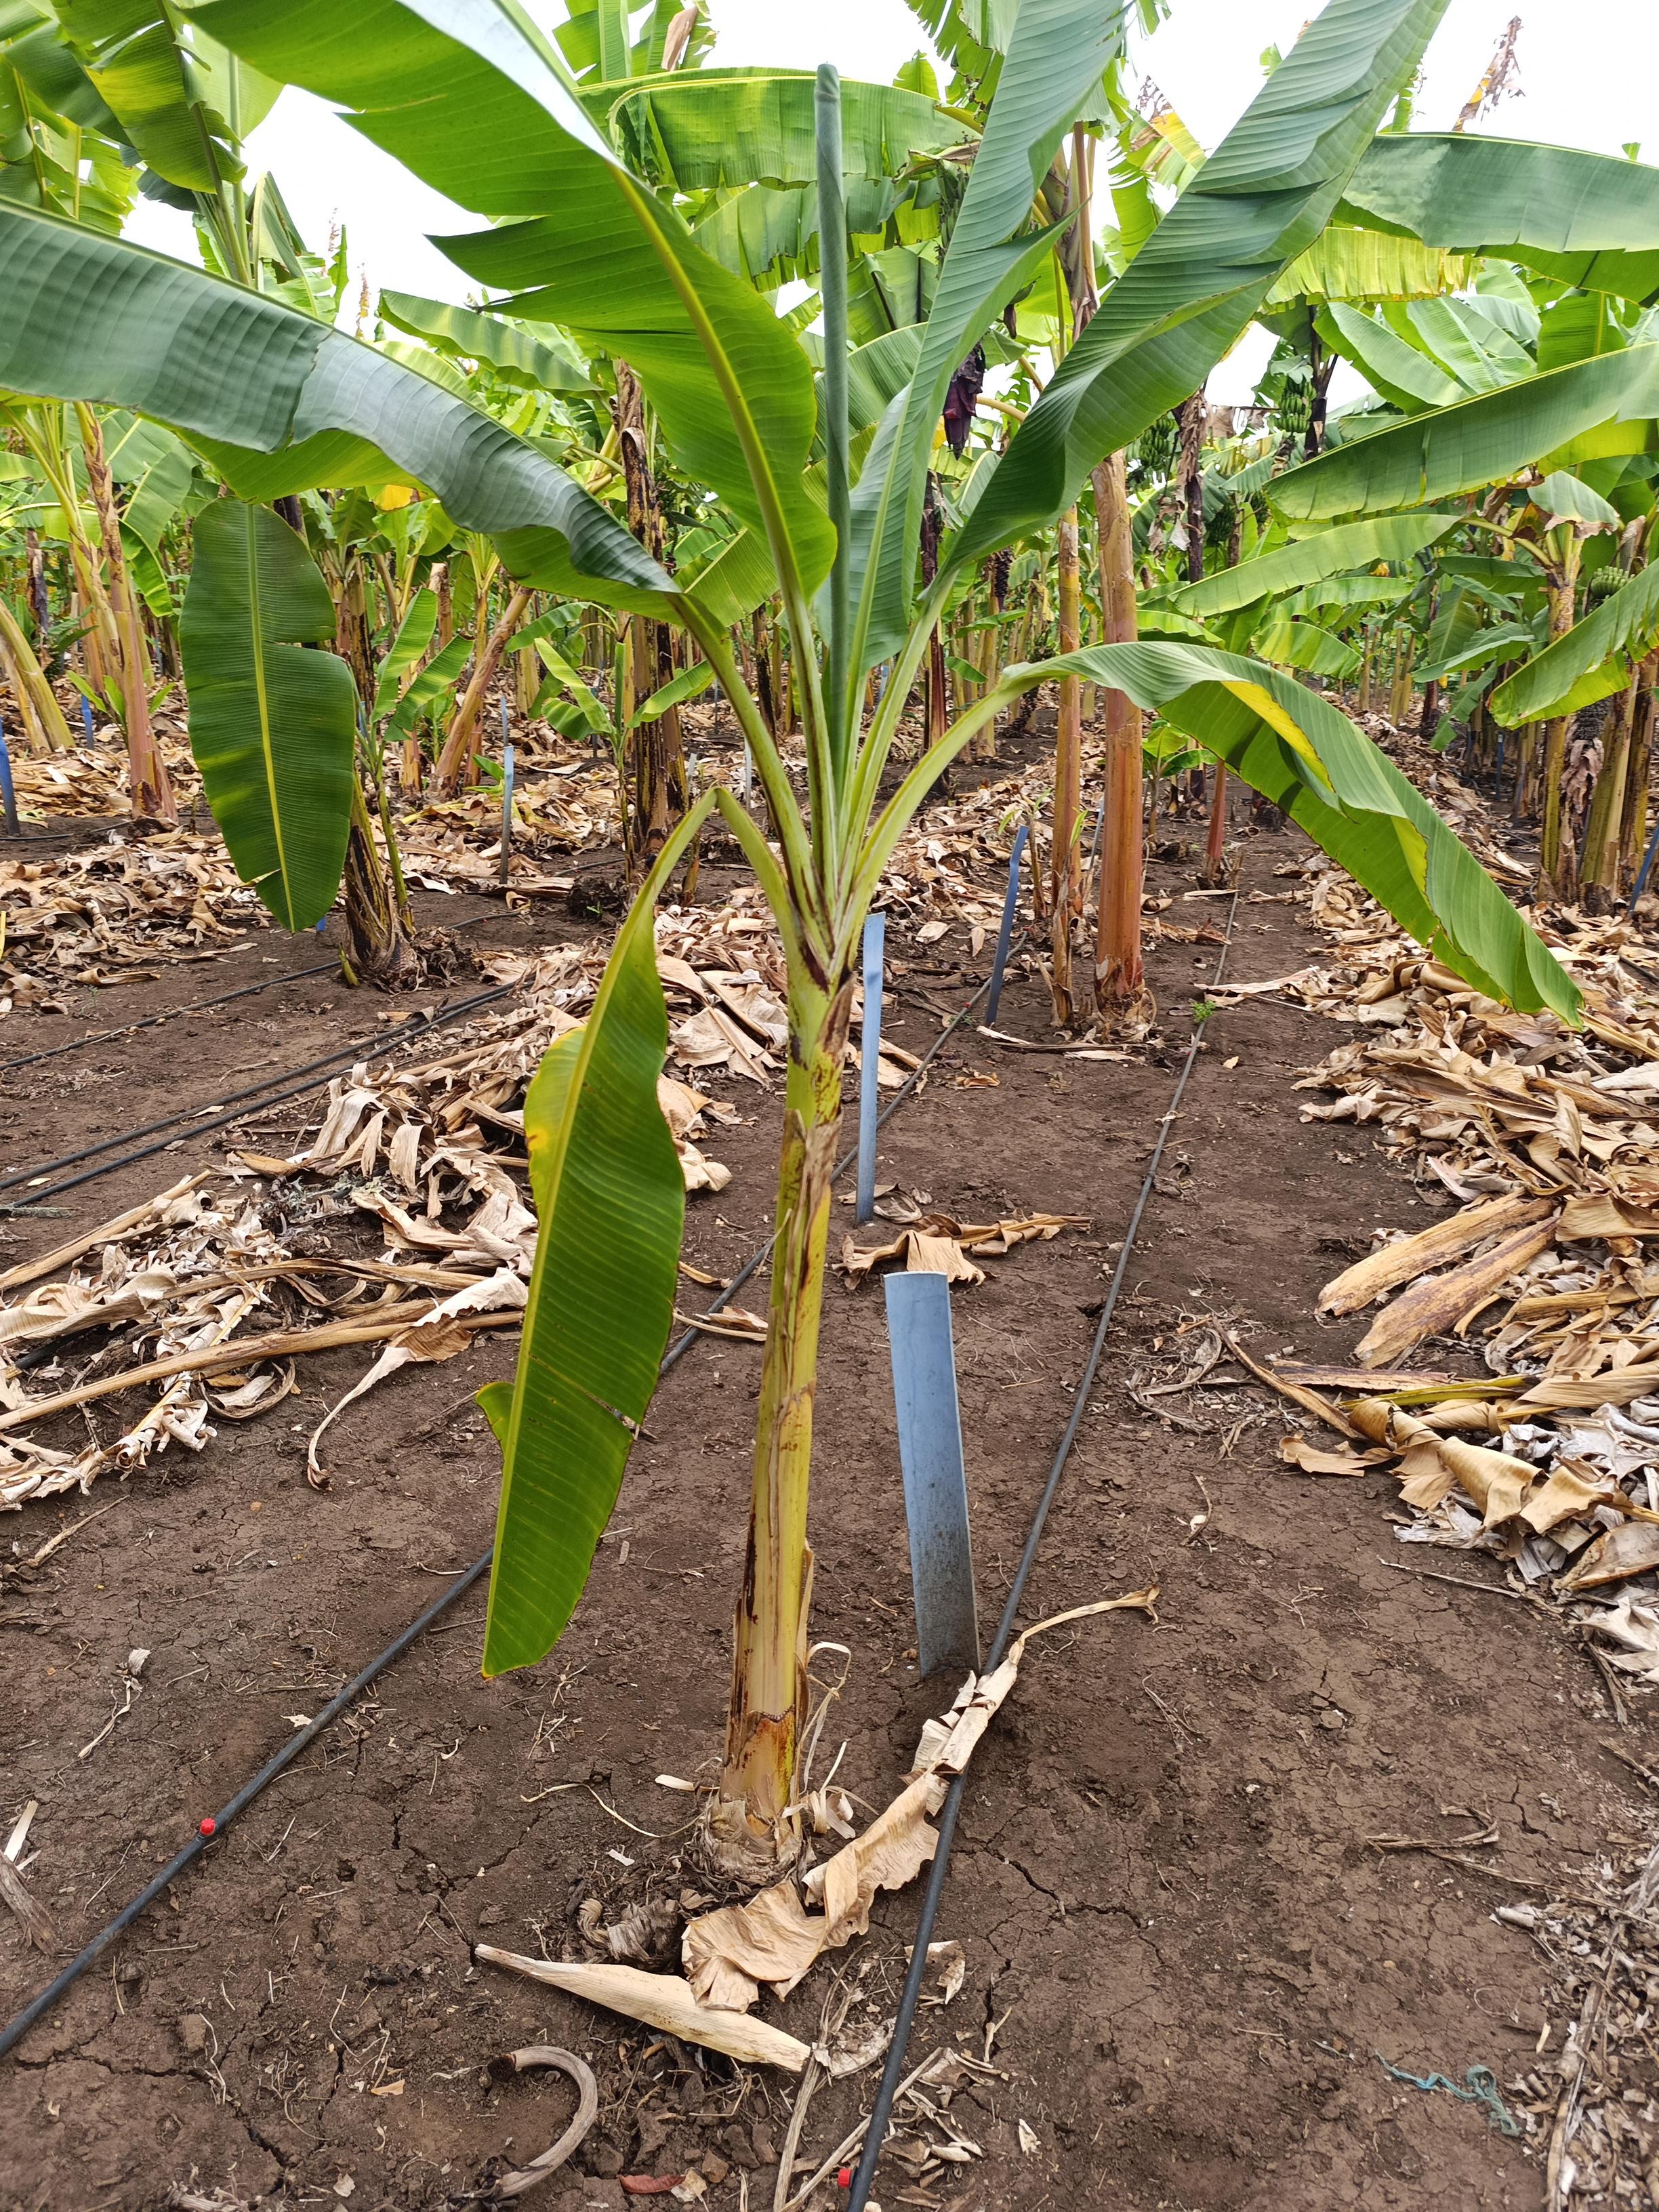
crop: banana
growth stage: vegetative
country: Tanzania
